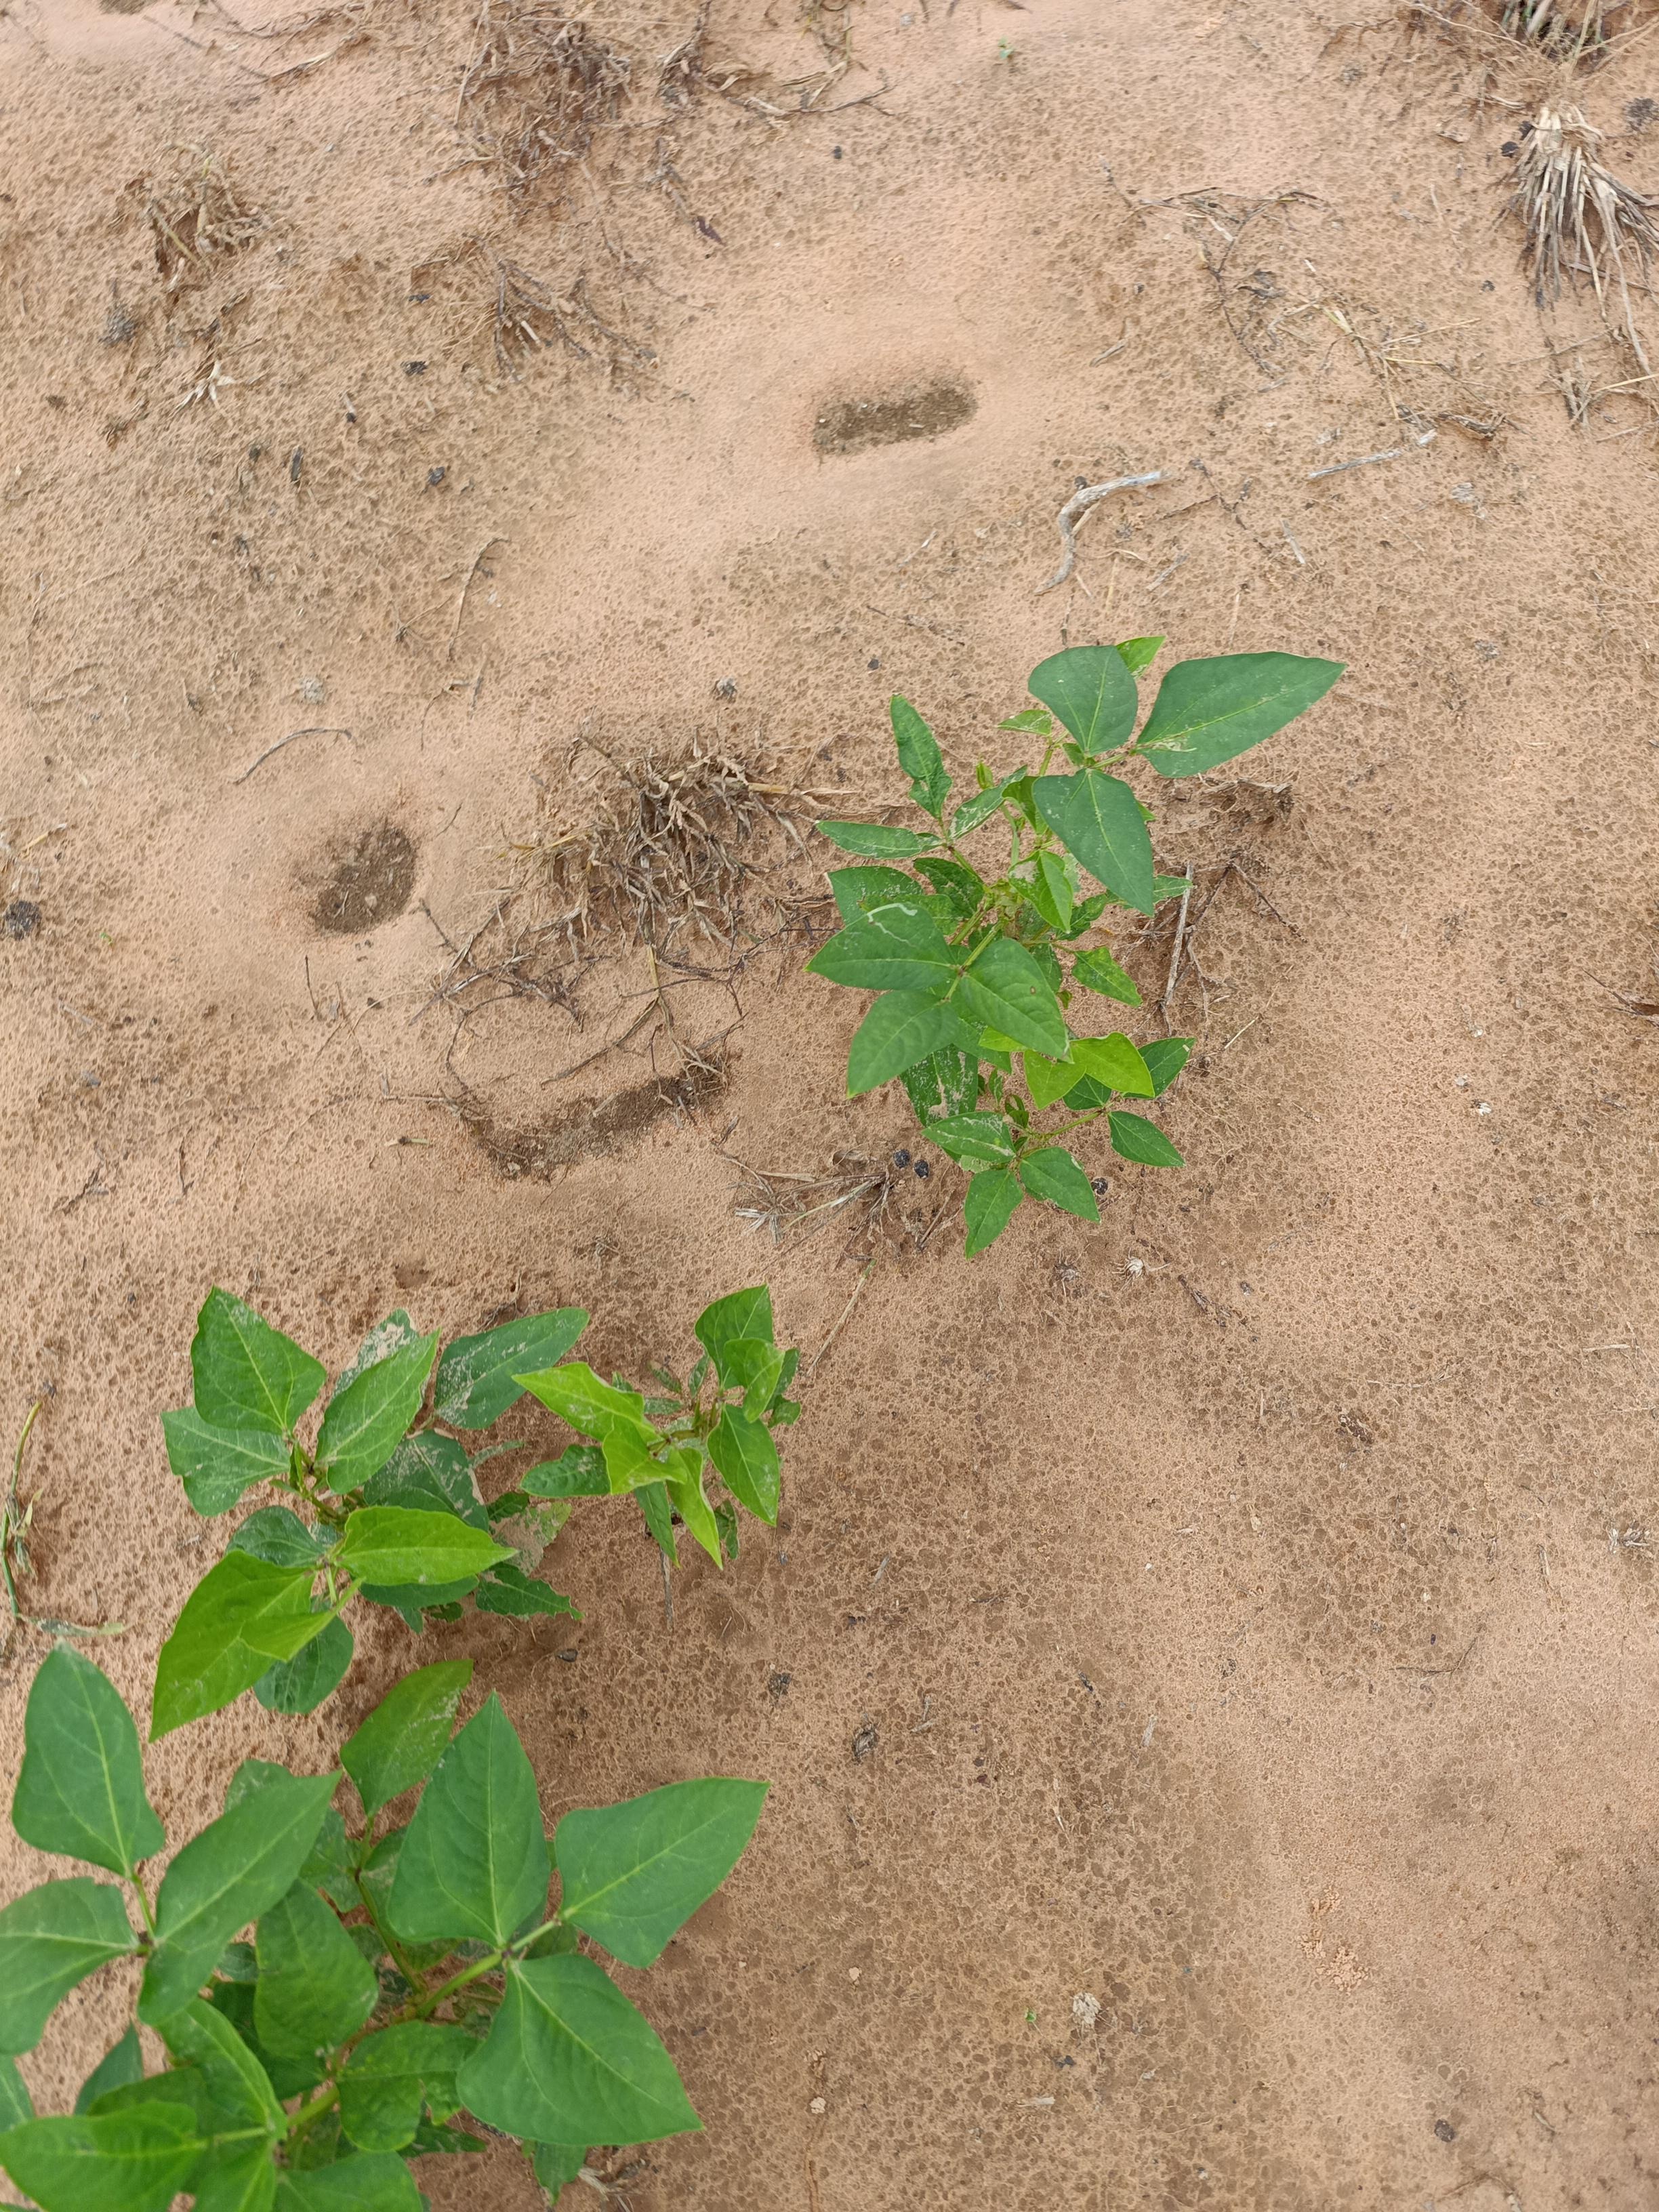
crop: cowpea
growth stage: emergence
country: Nigeria
